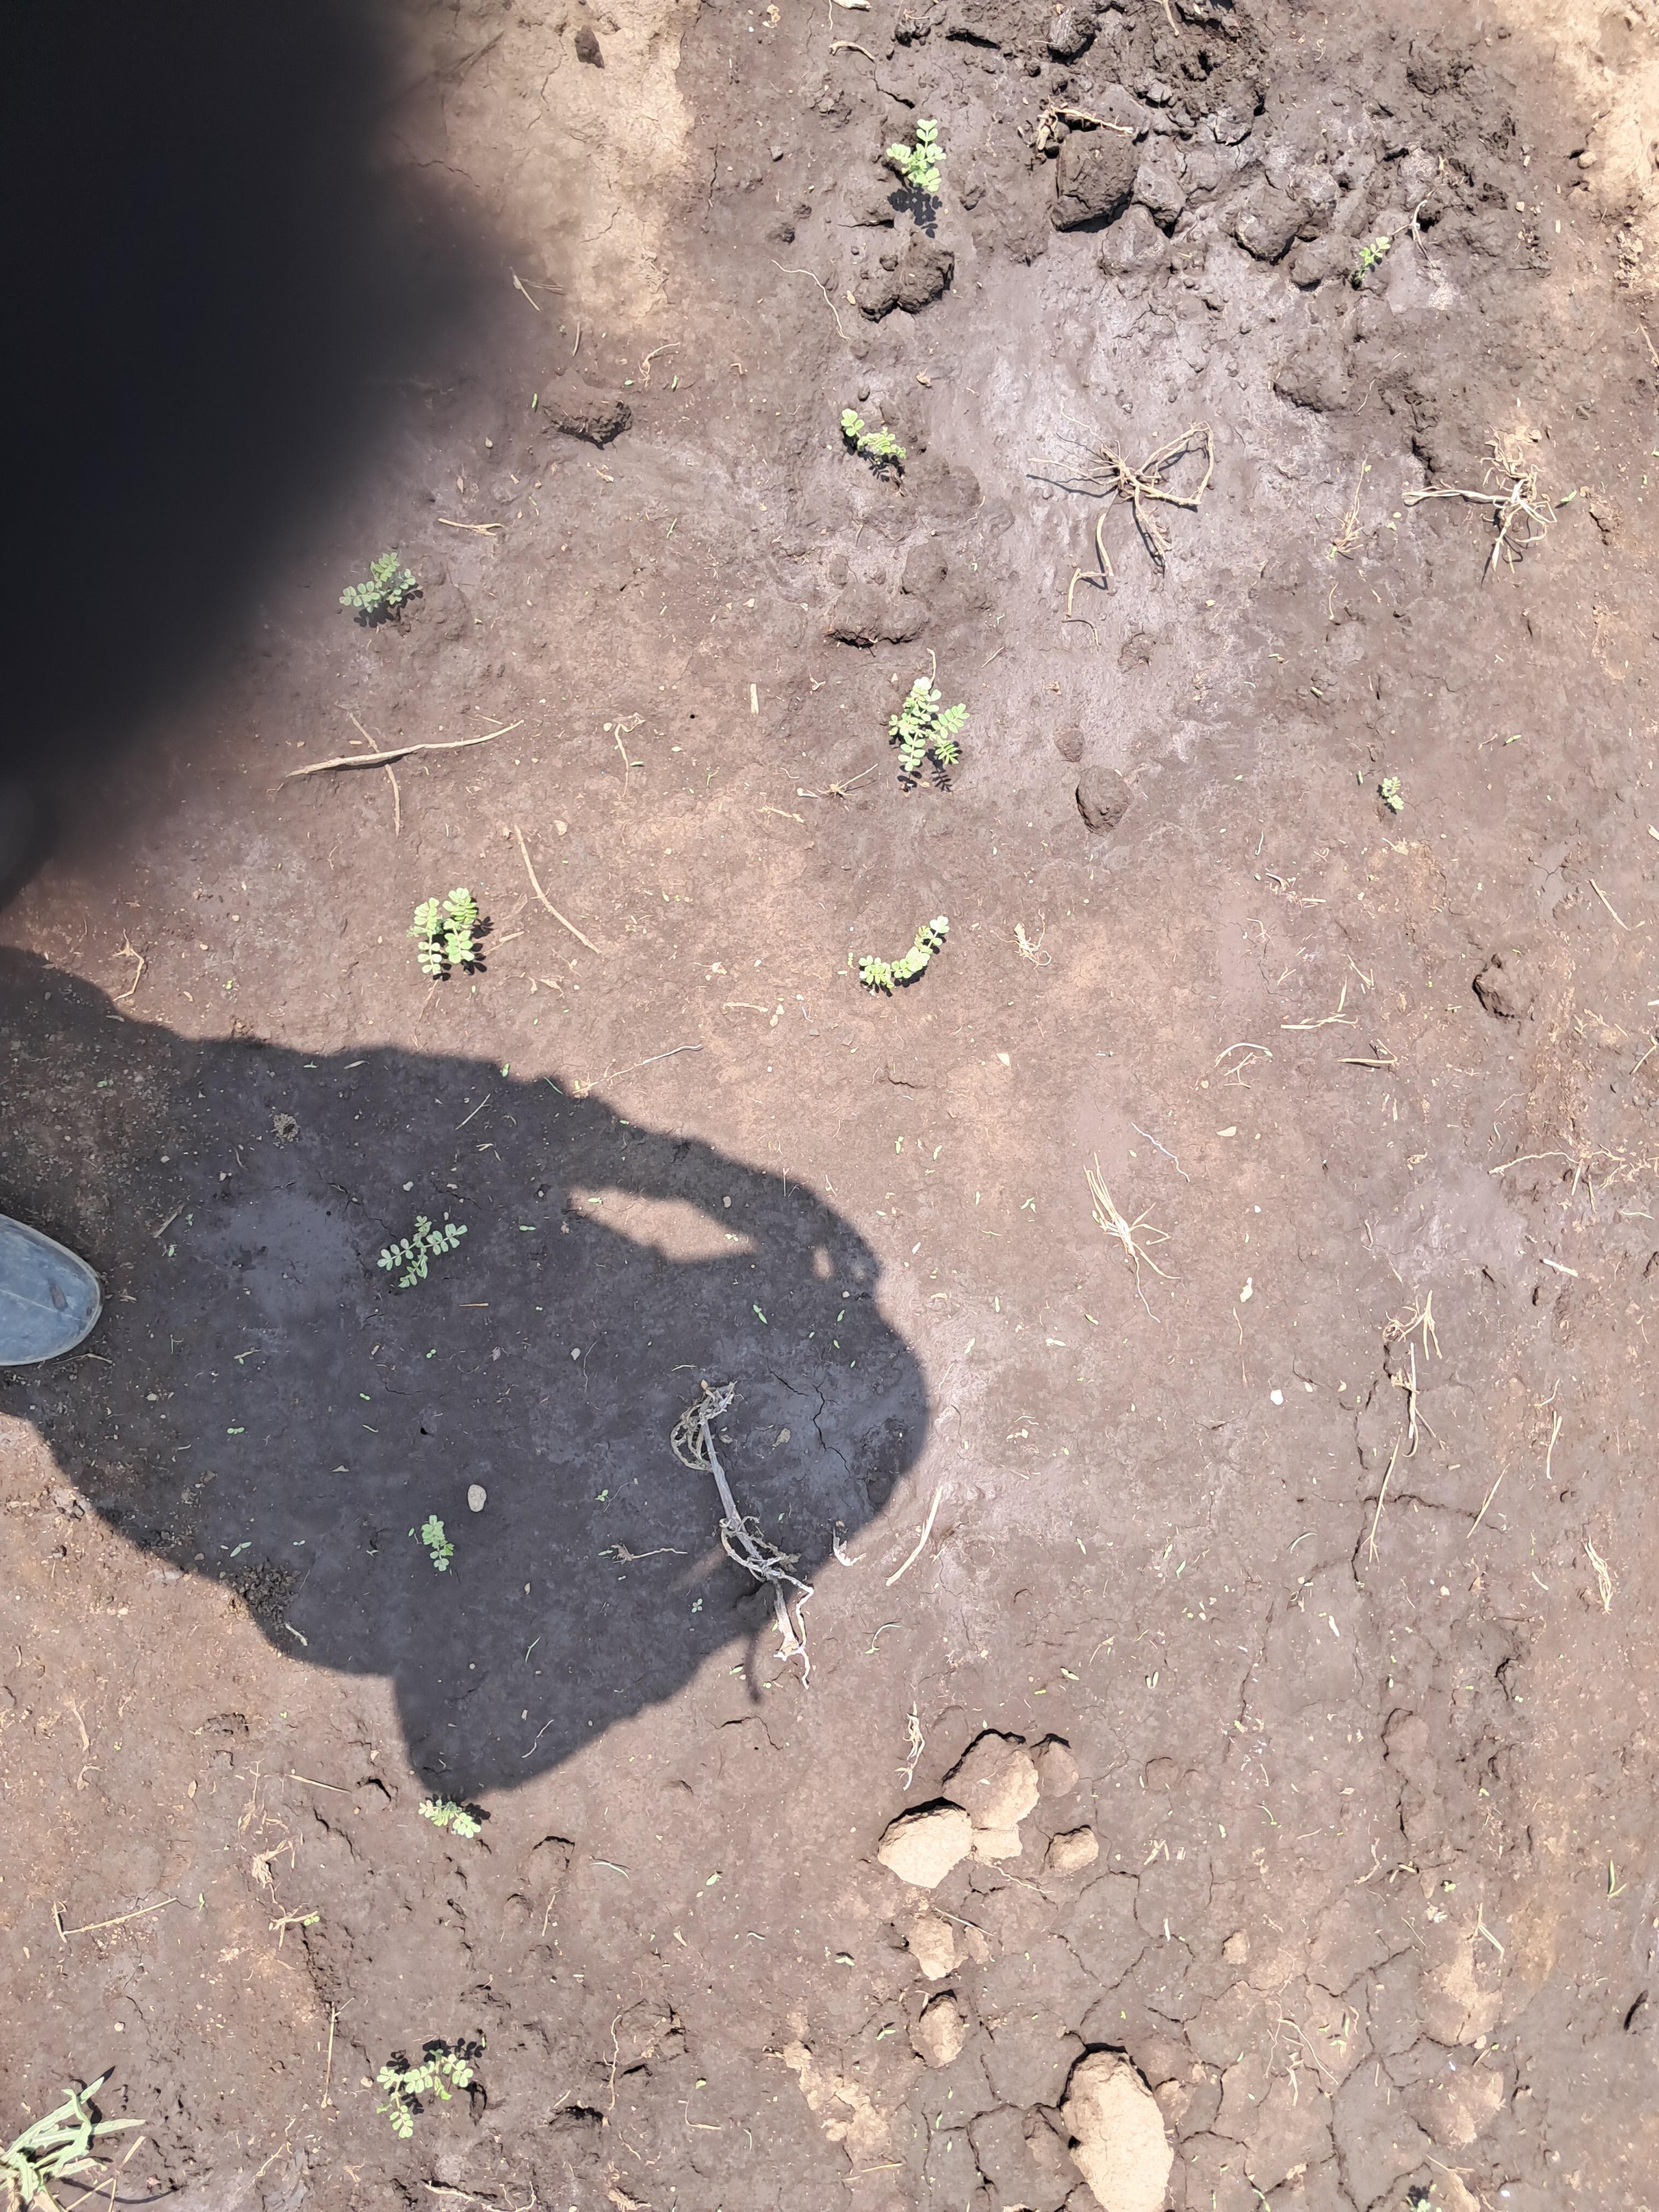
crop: chickpea
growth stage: emergence
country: Tanzania
